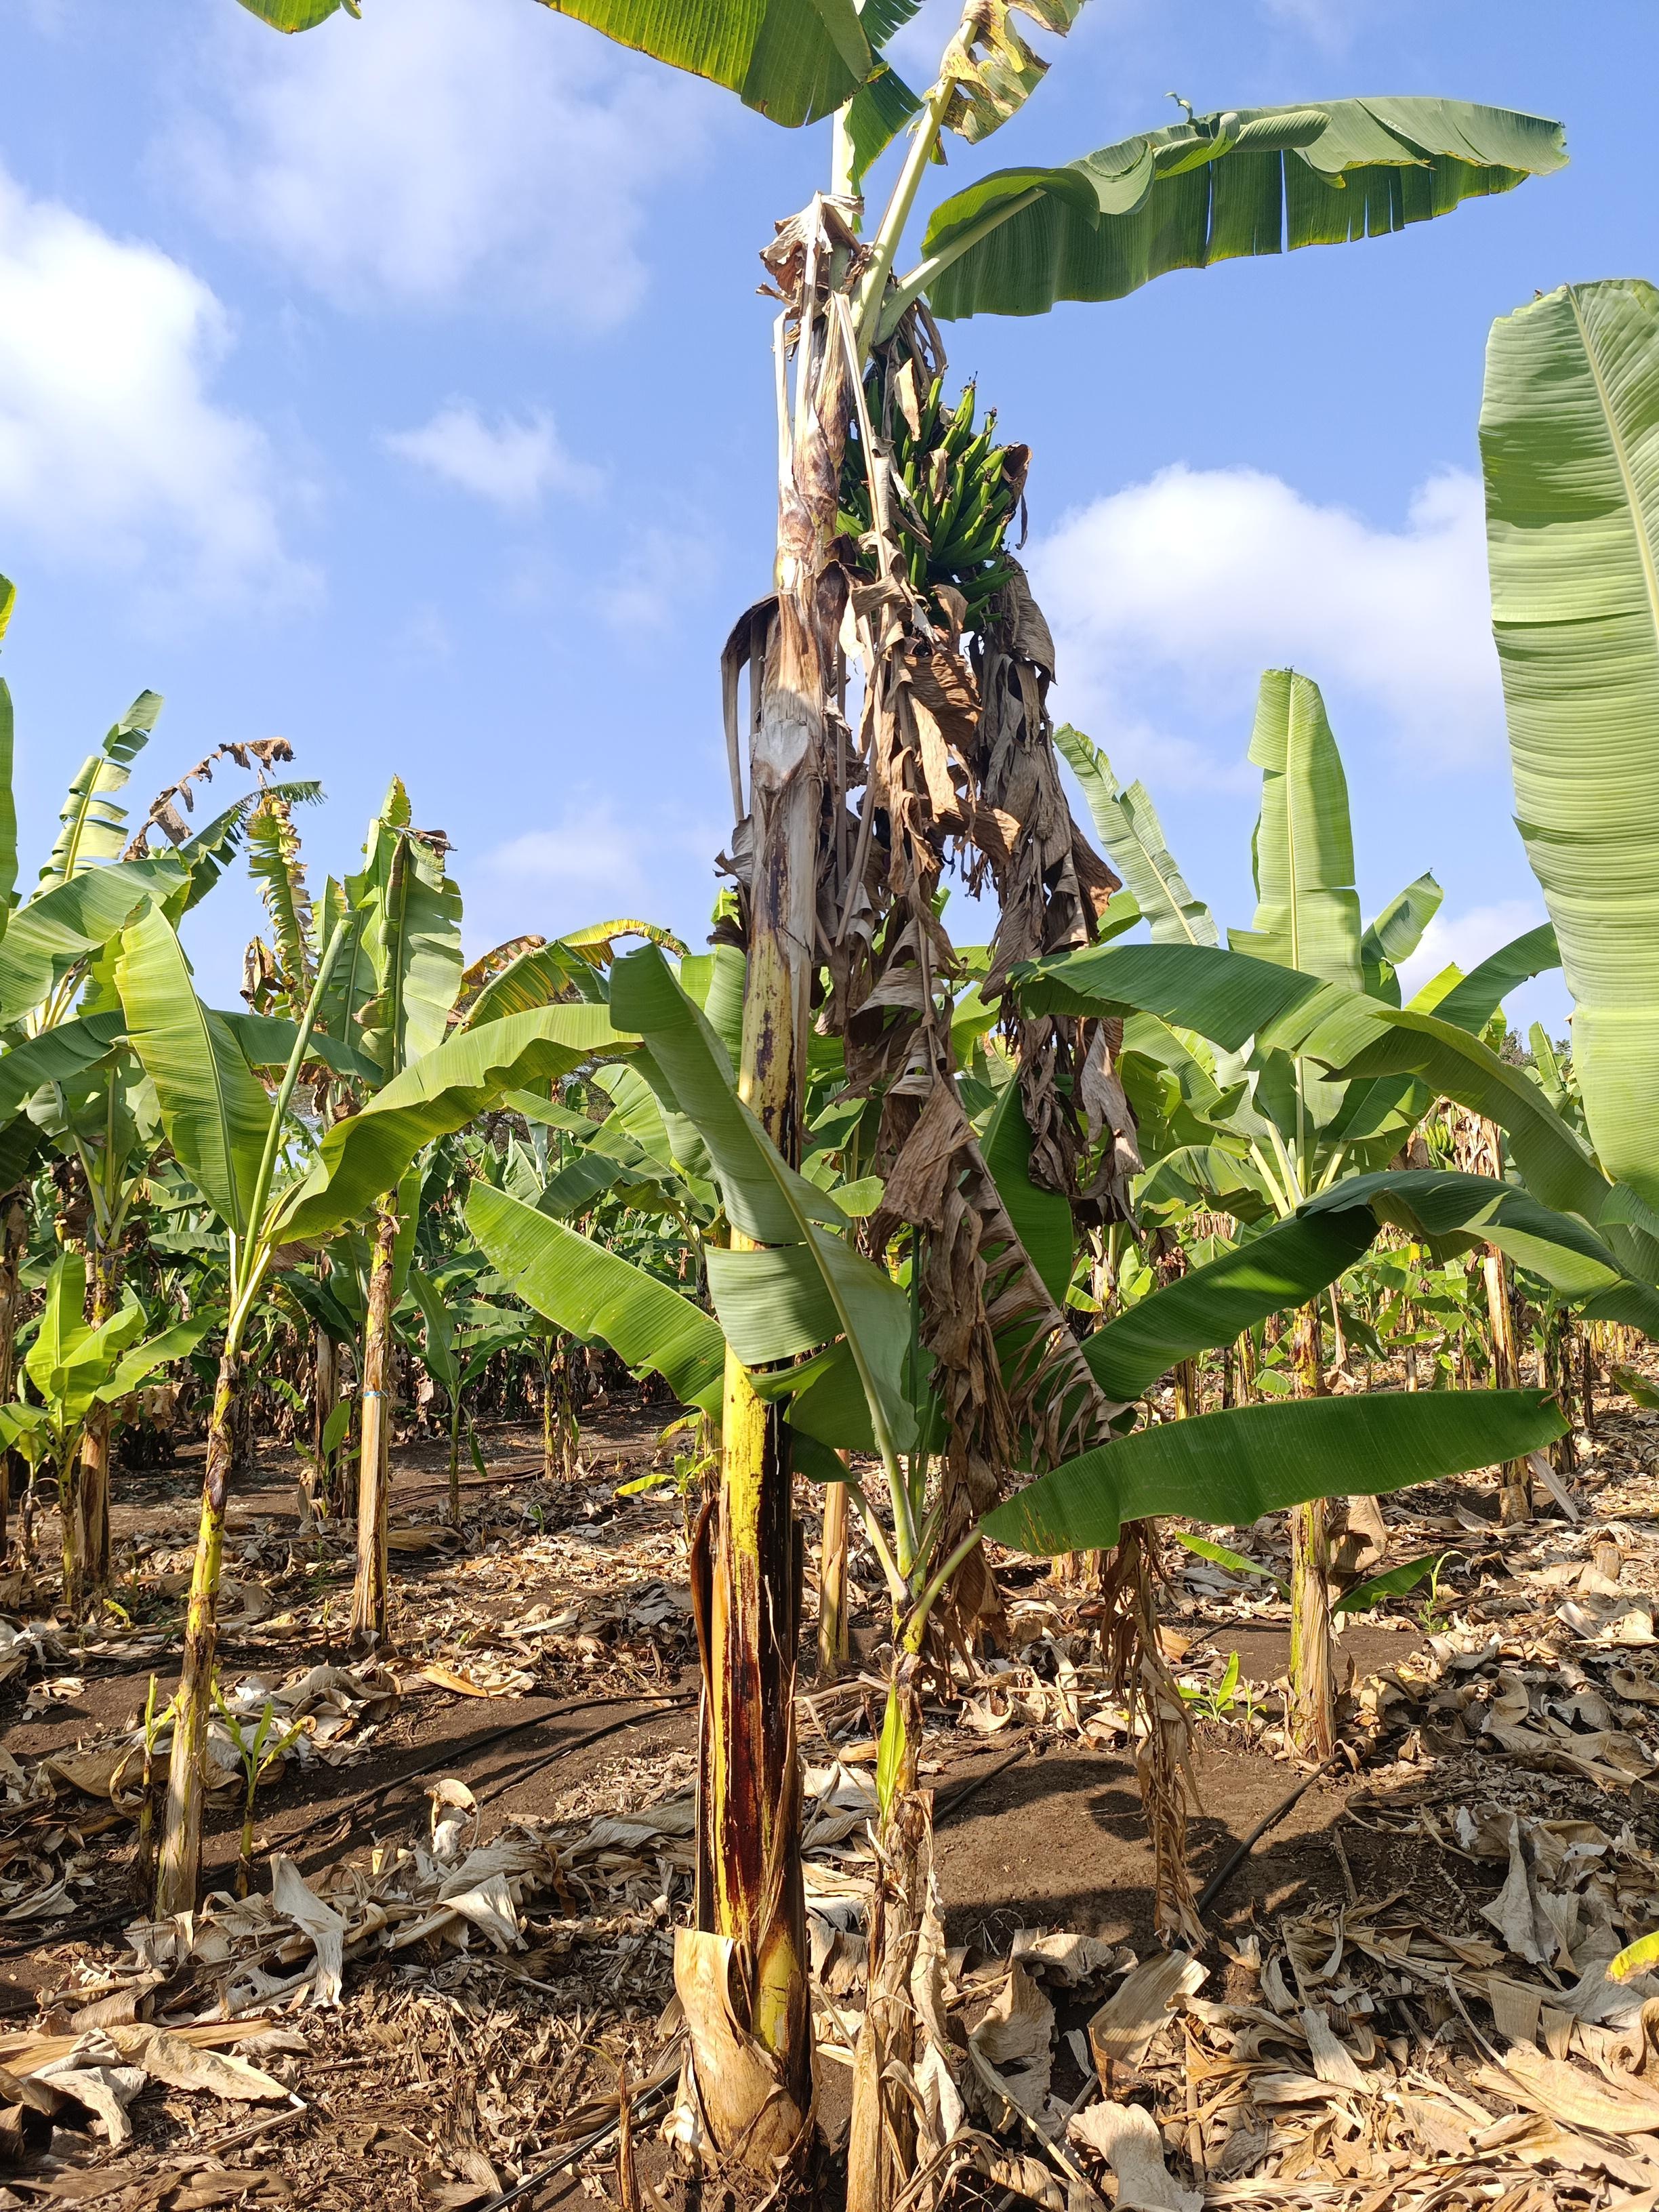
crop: banana
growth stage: development fruit
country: Tanzania
